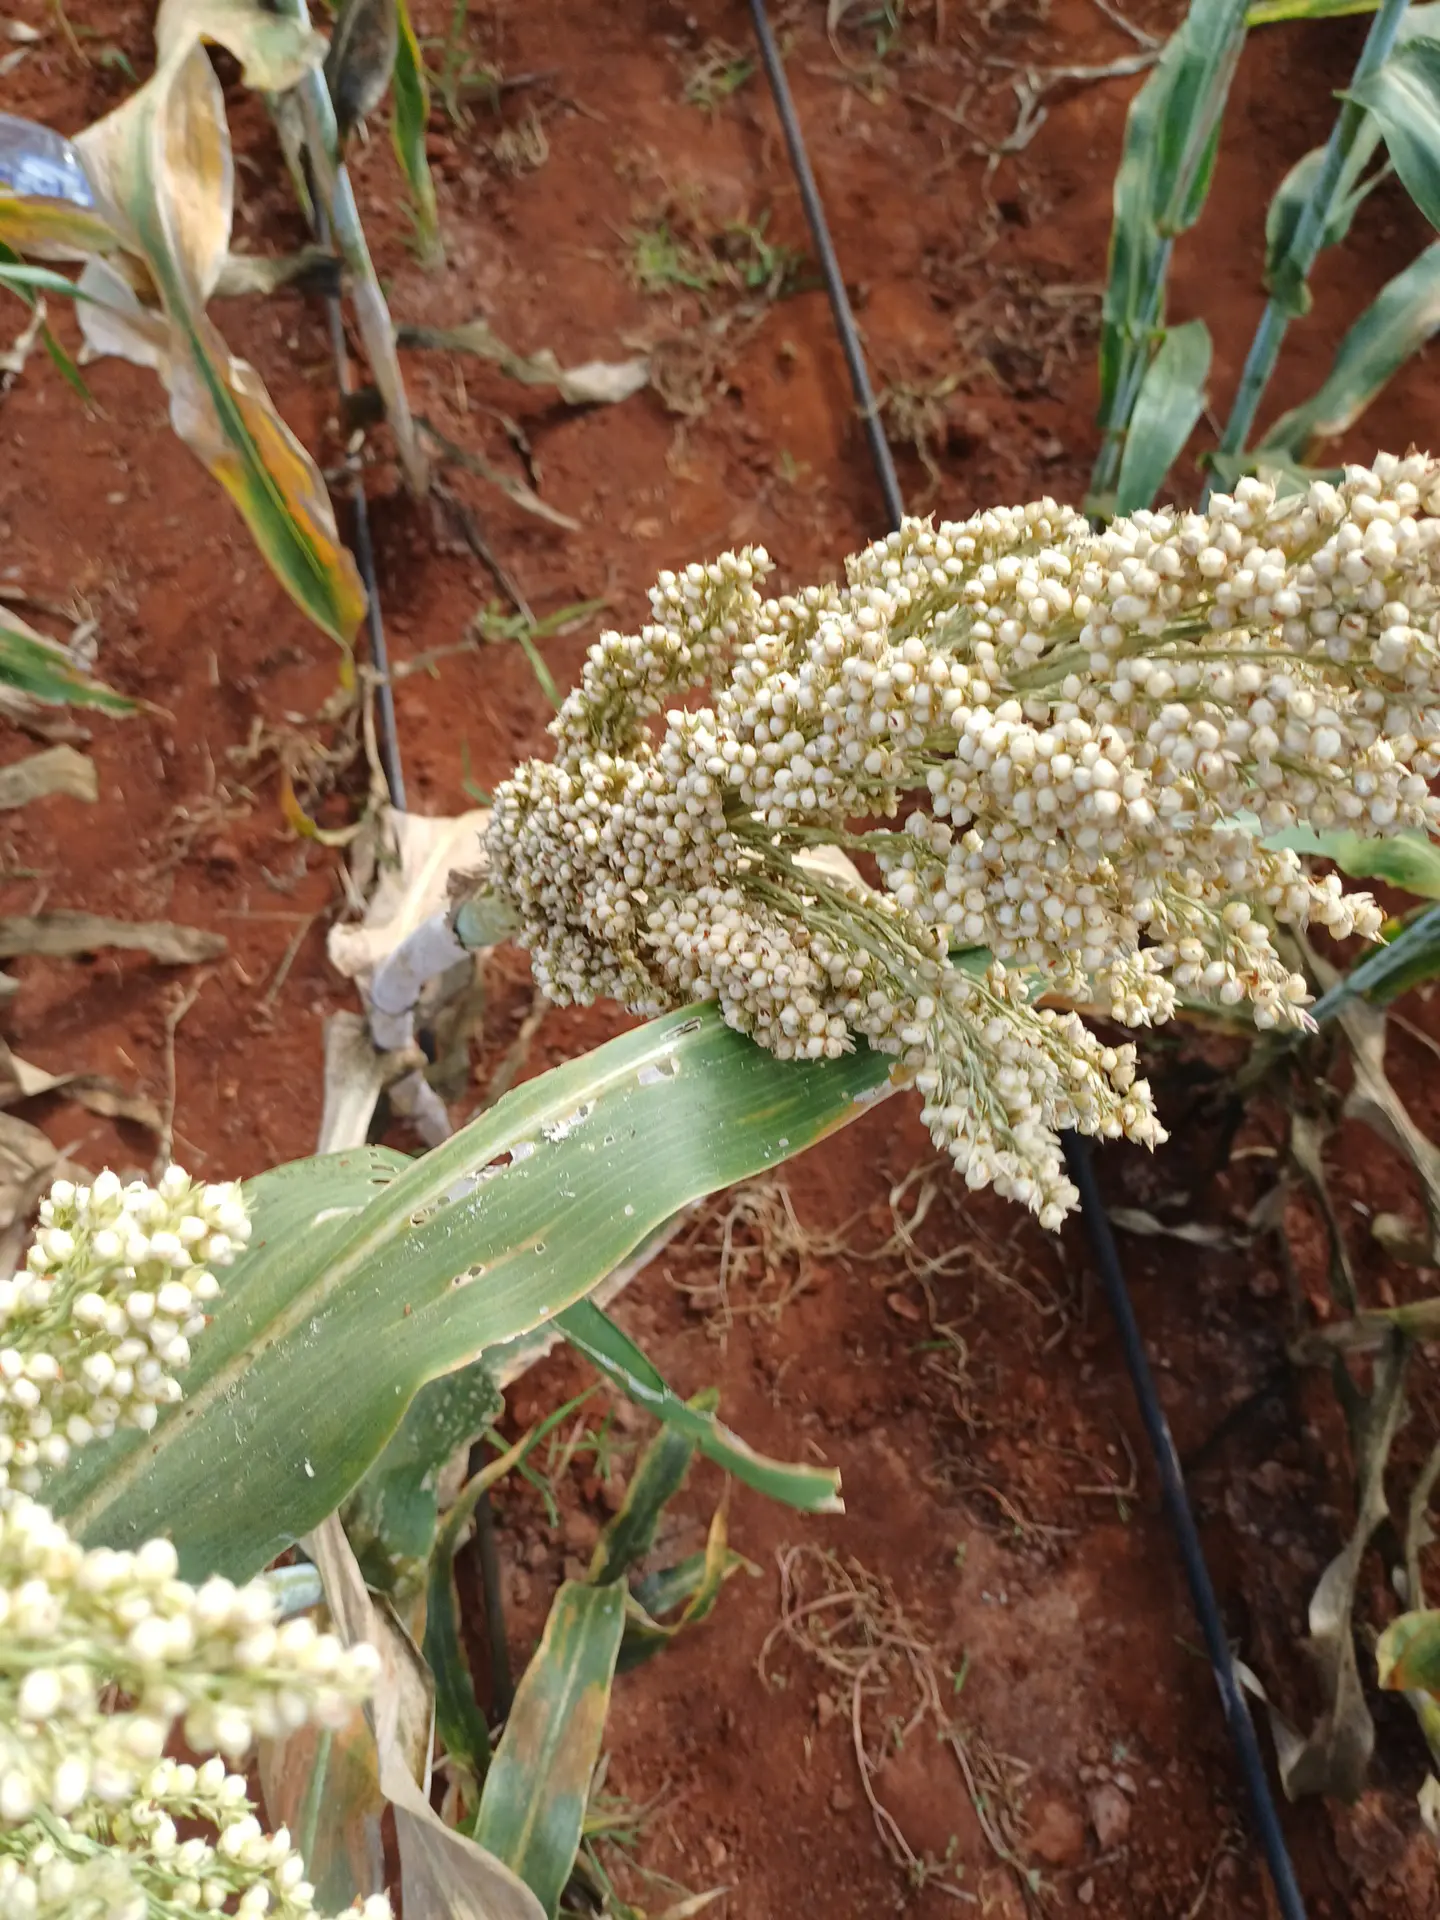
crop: sorghum
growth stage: filling grain
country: Kenya
